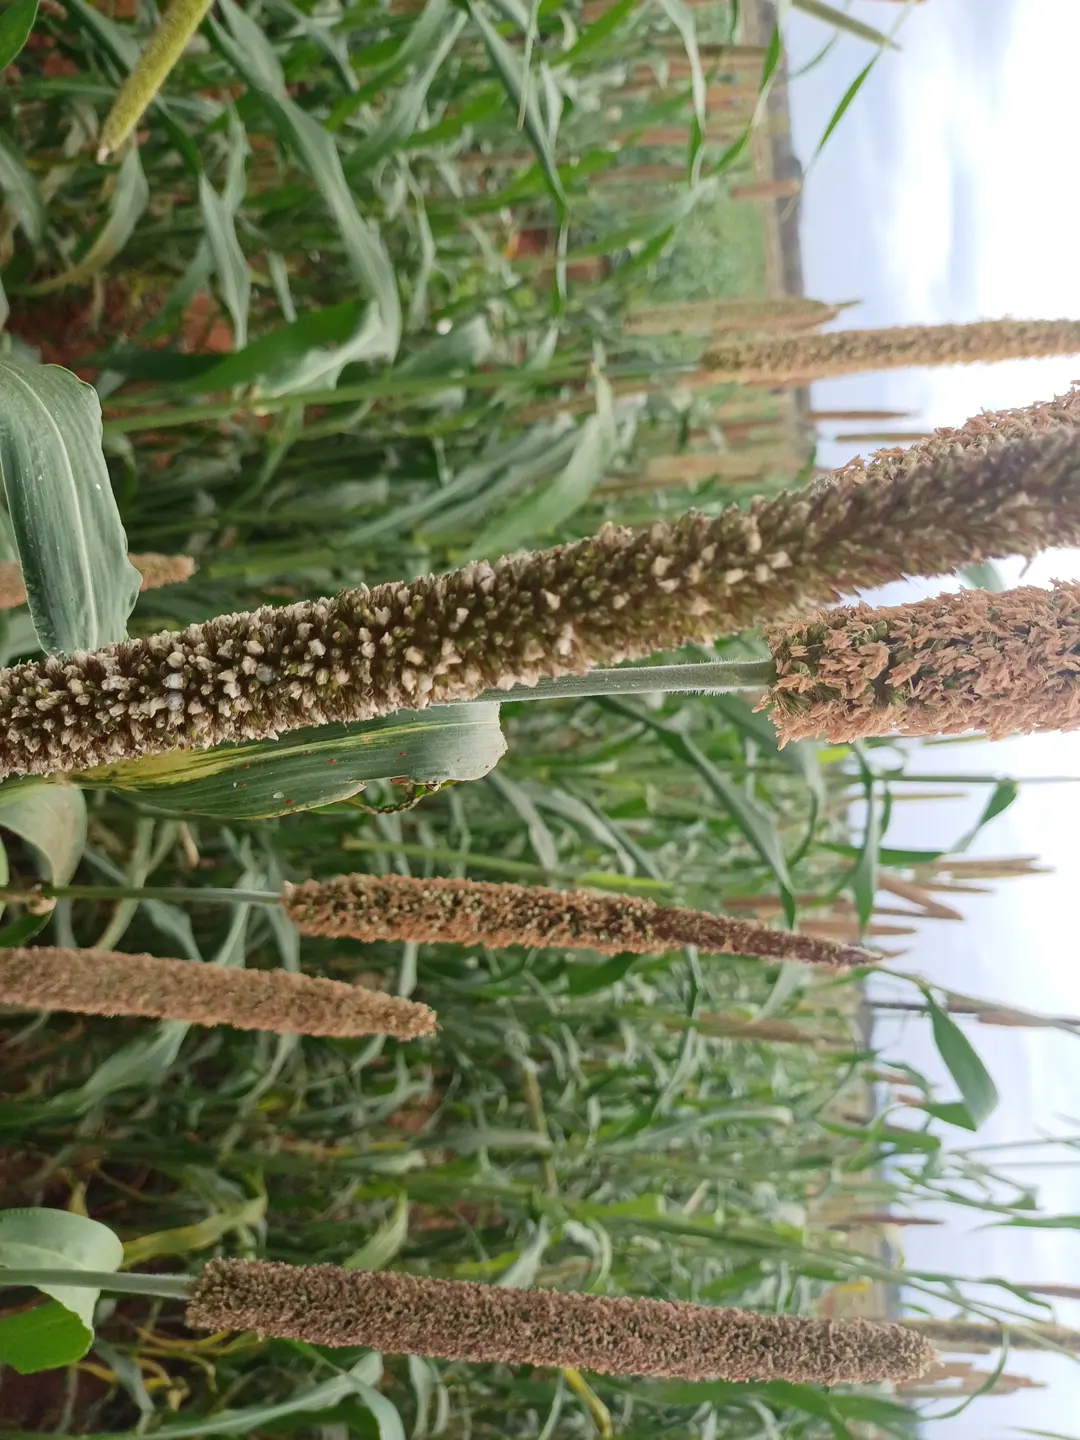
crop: pearl millet
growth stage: filling grain
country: Kenya
